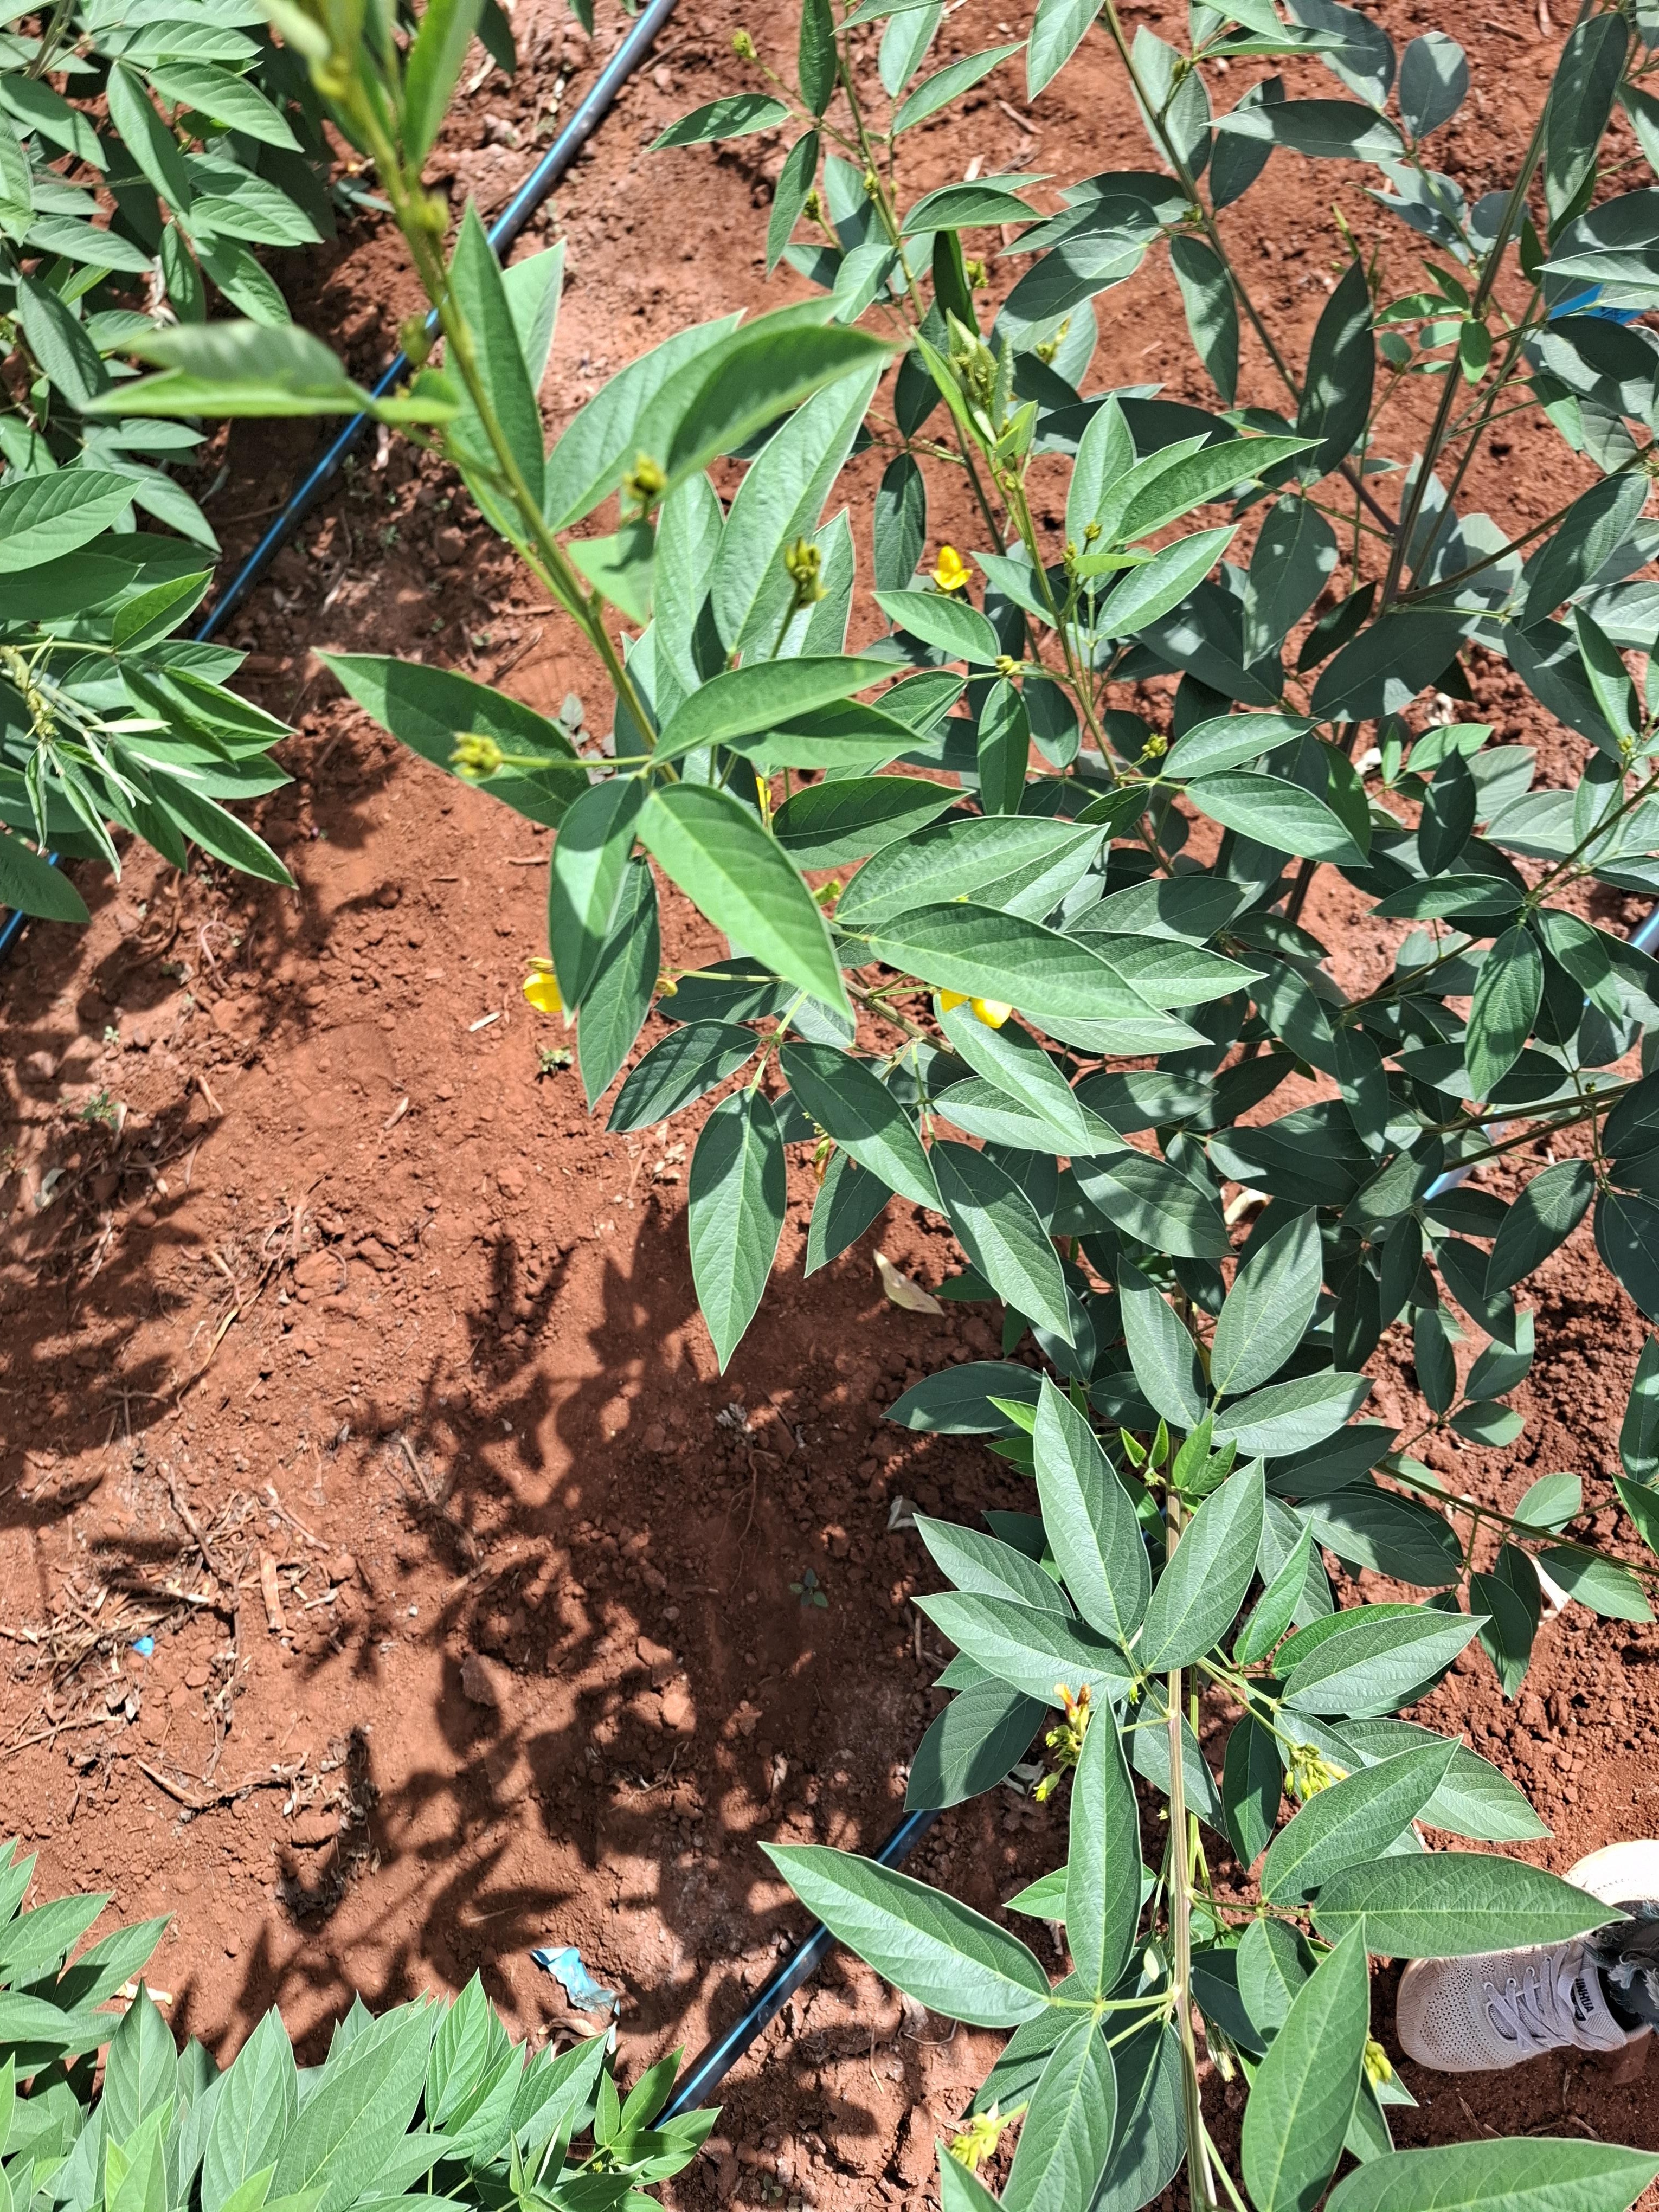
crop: pigeonpea
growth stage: vegetative
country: Kenya
